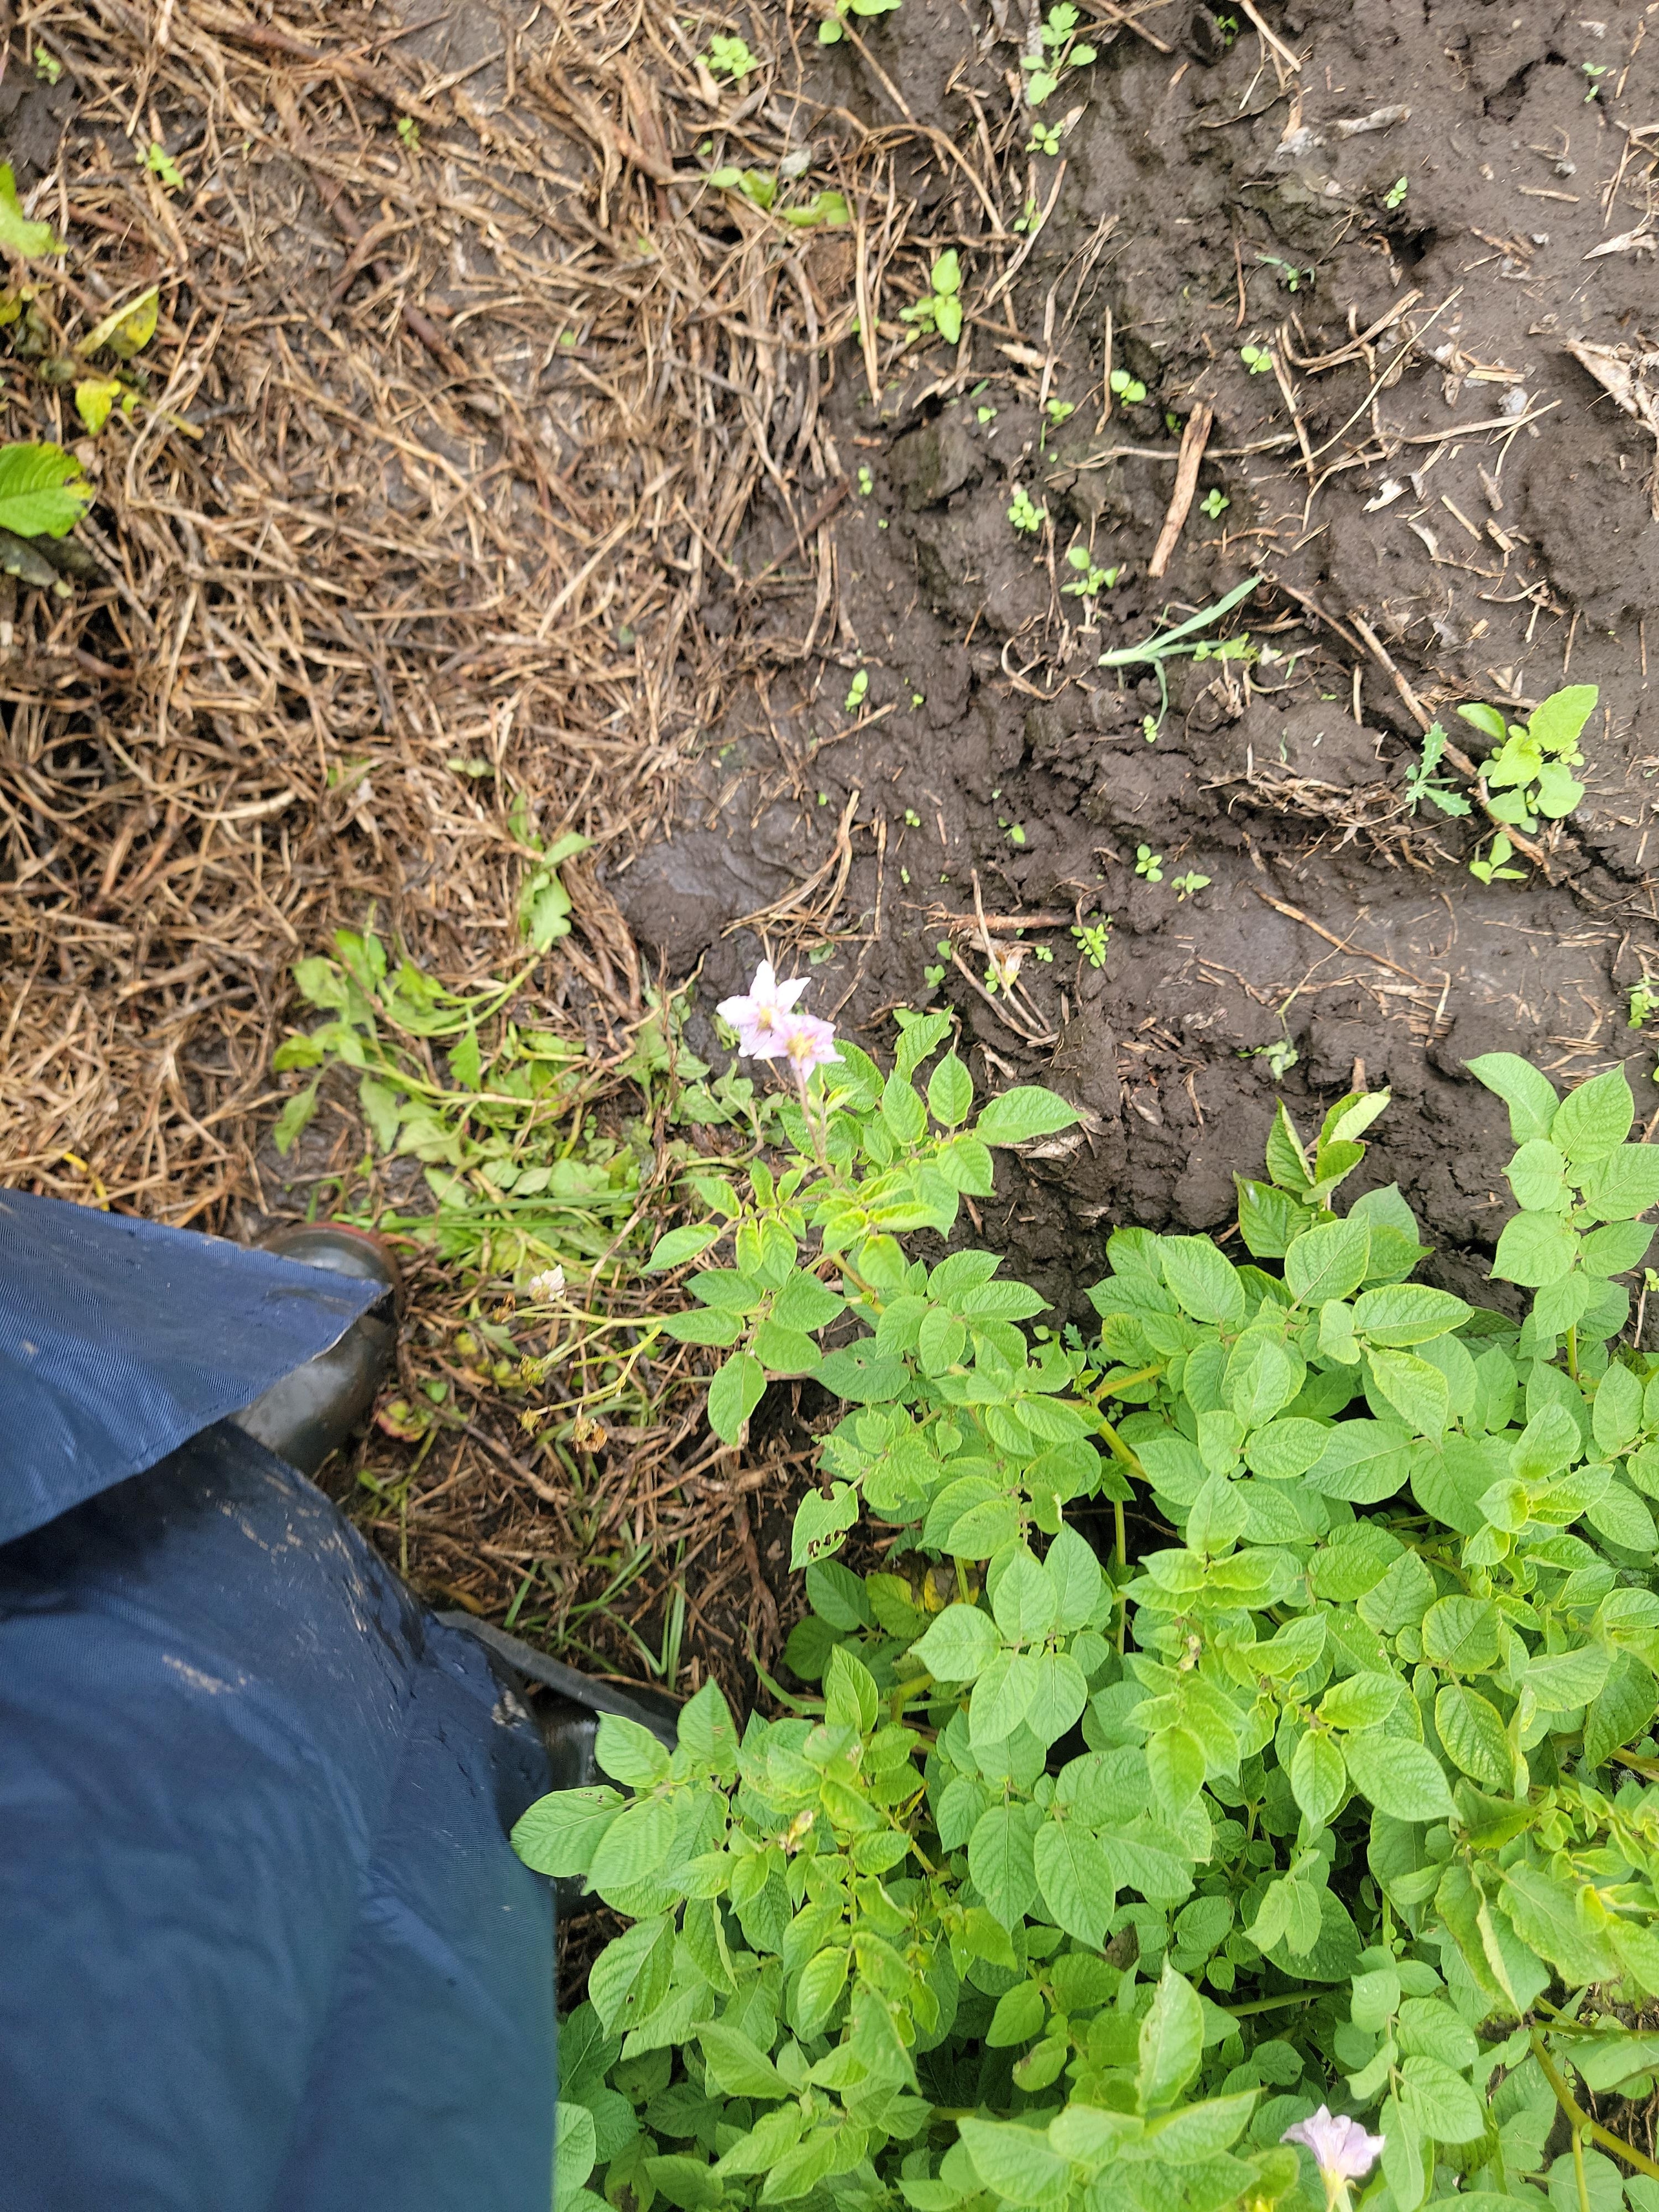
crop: potato
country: Tanzania
